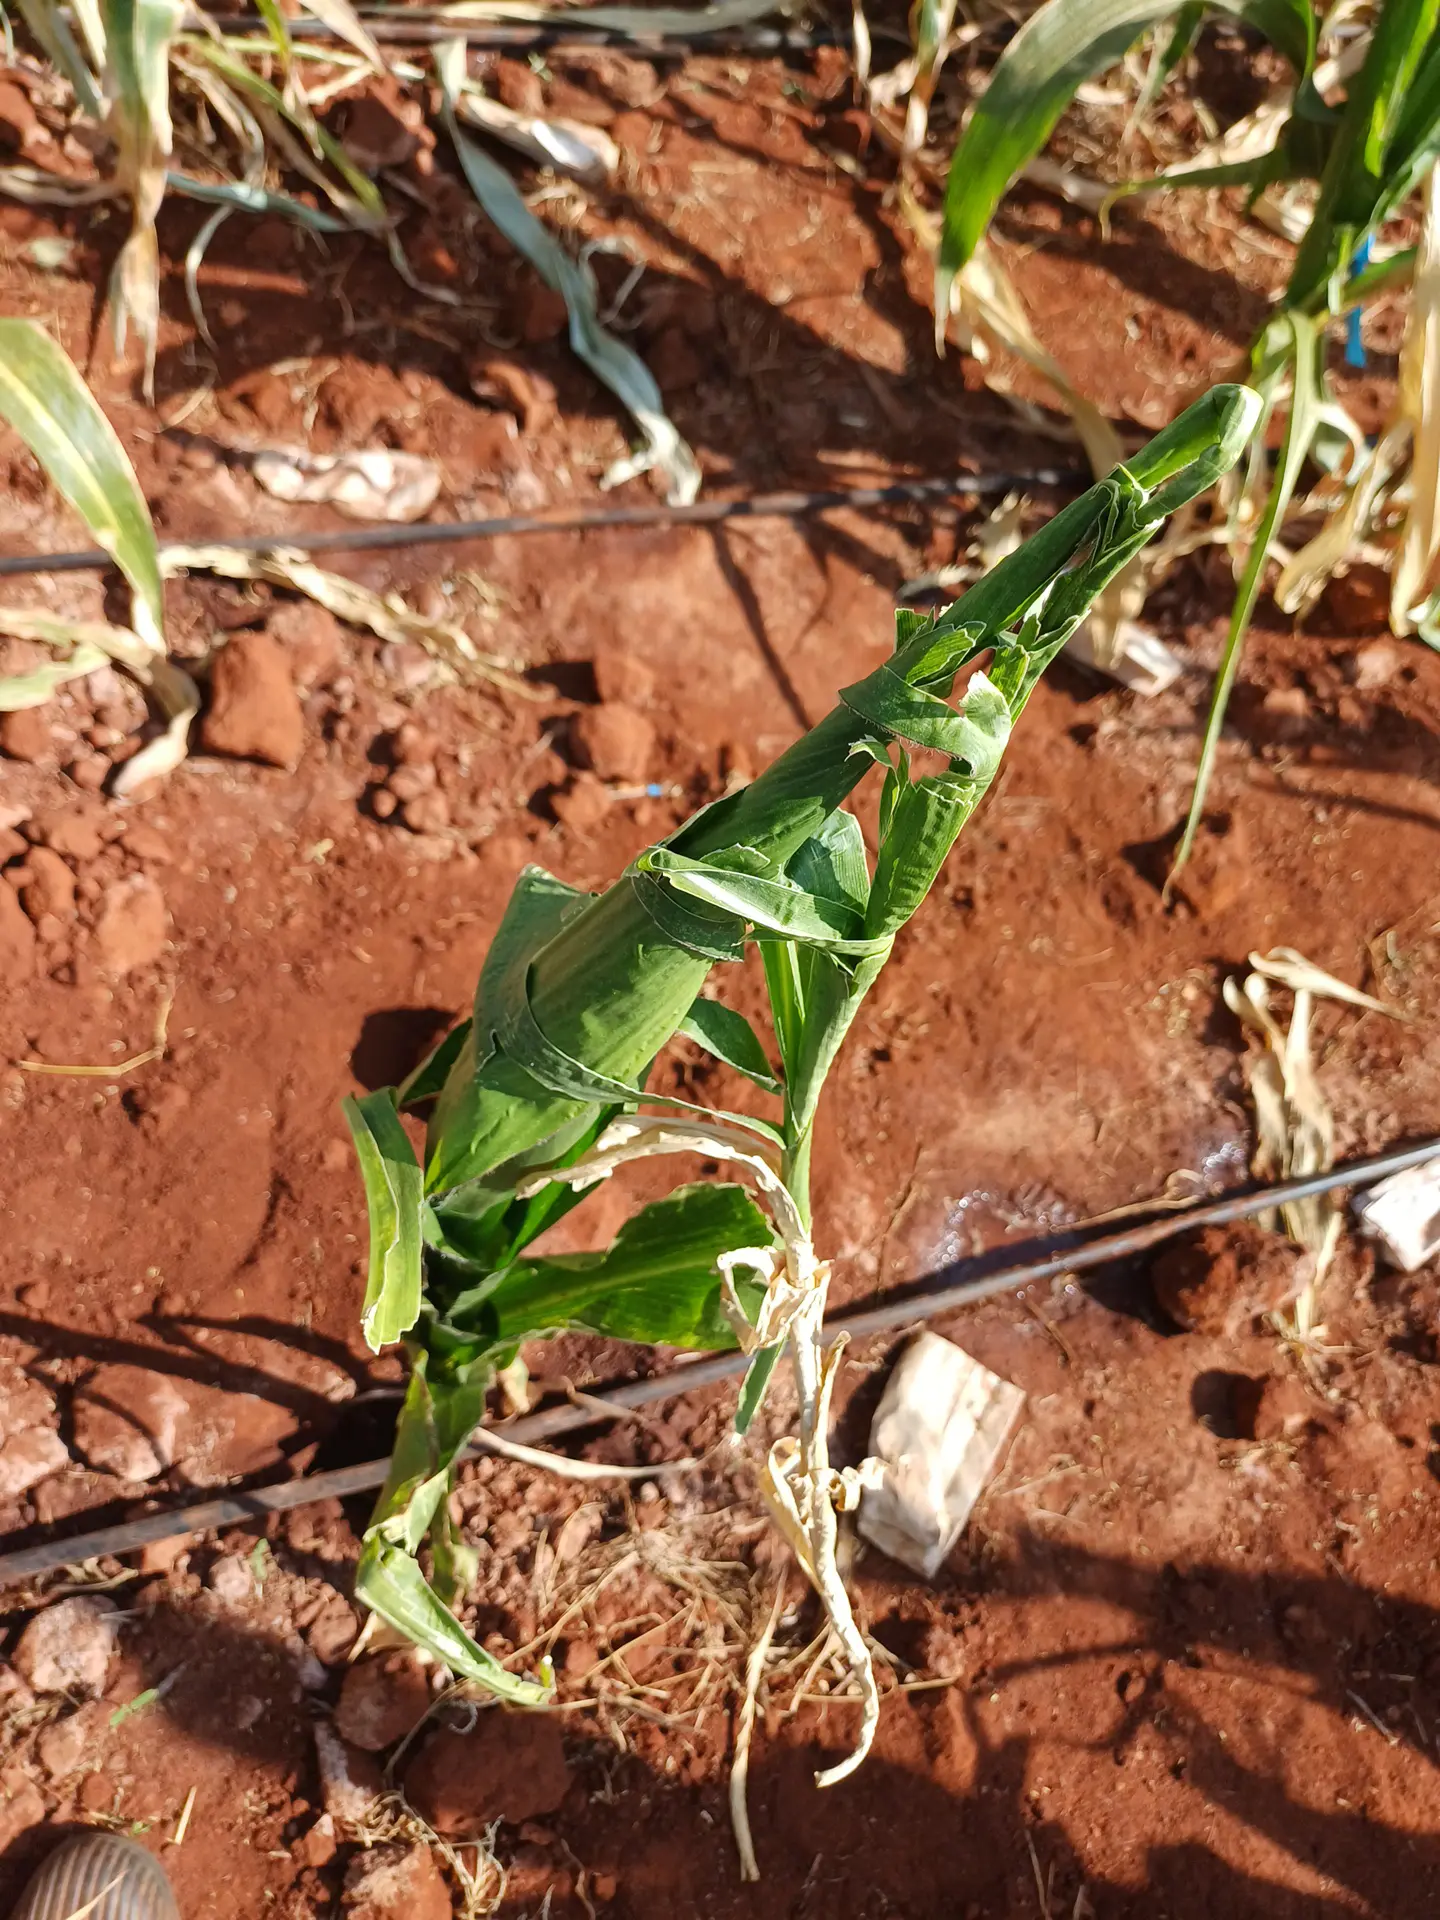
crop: maize
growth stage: flowering
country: Kenya
